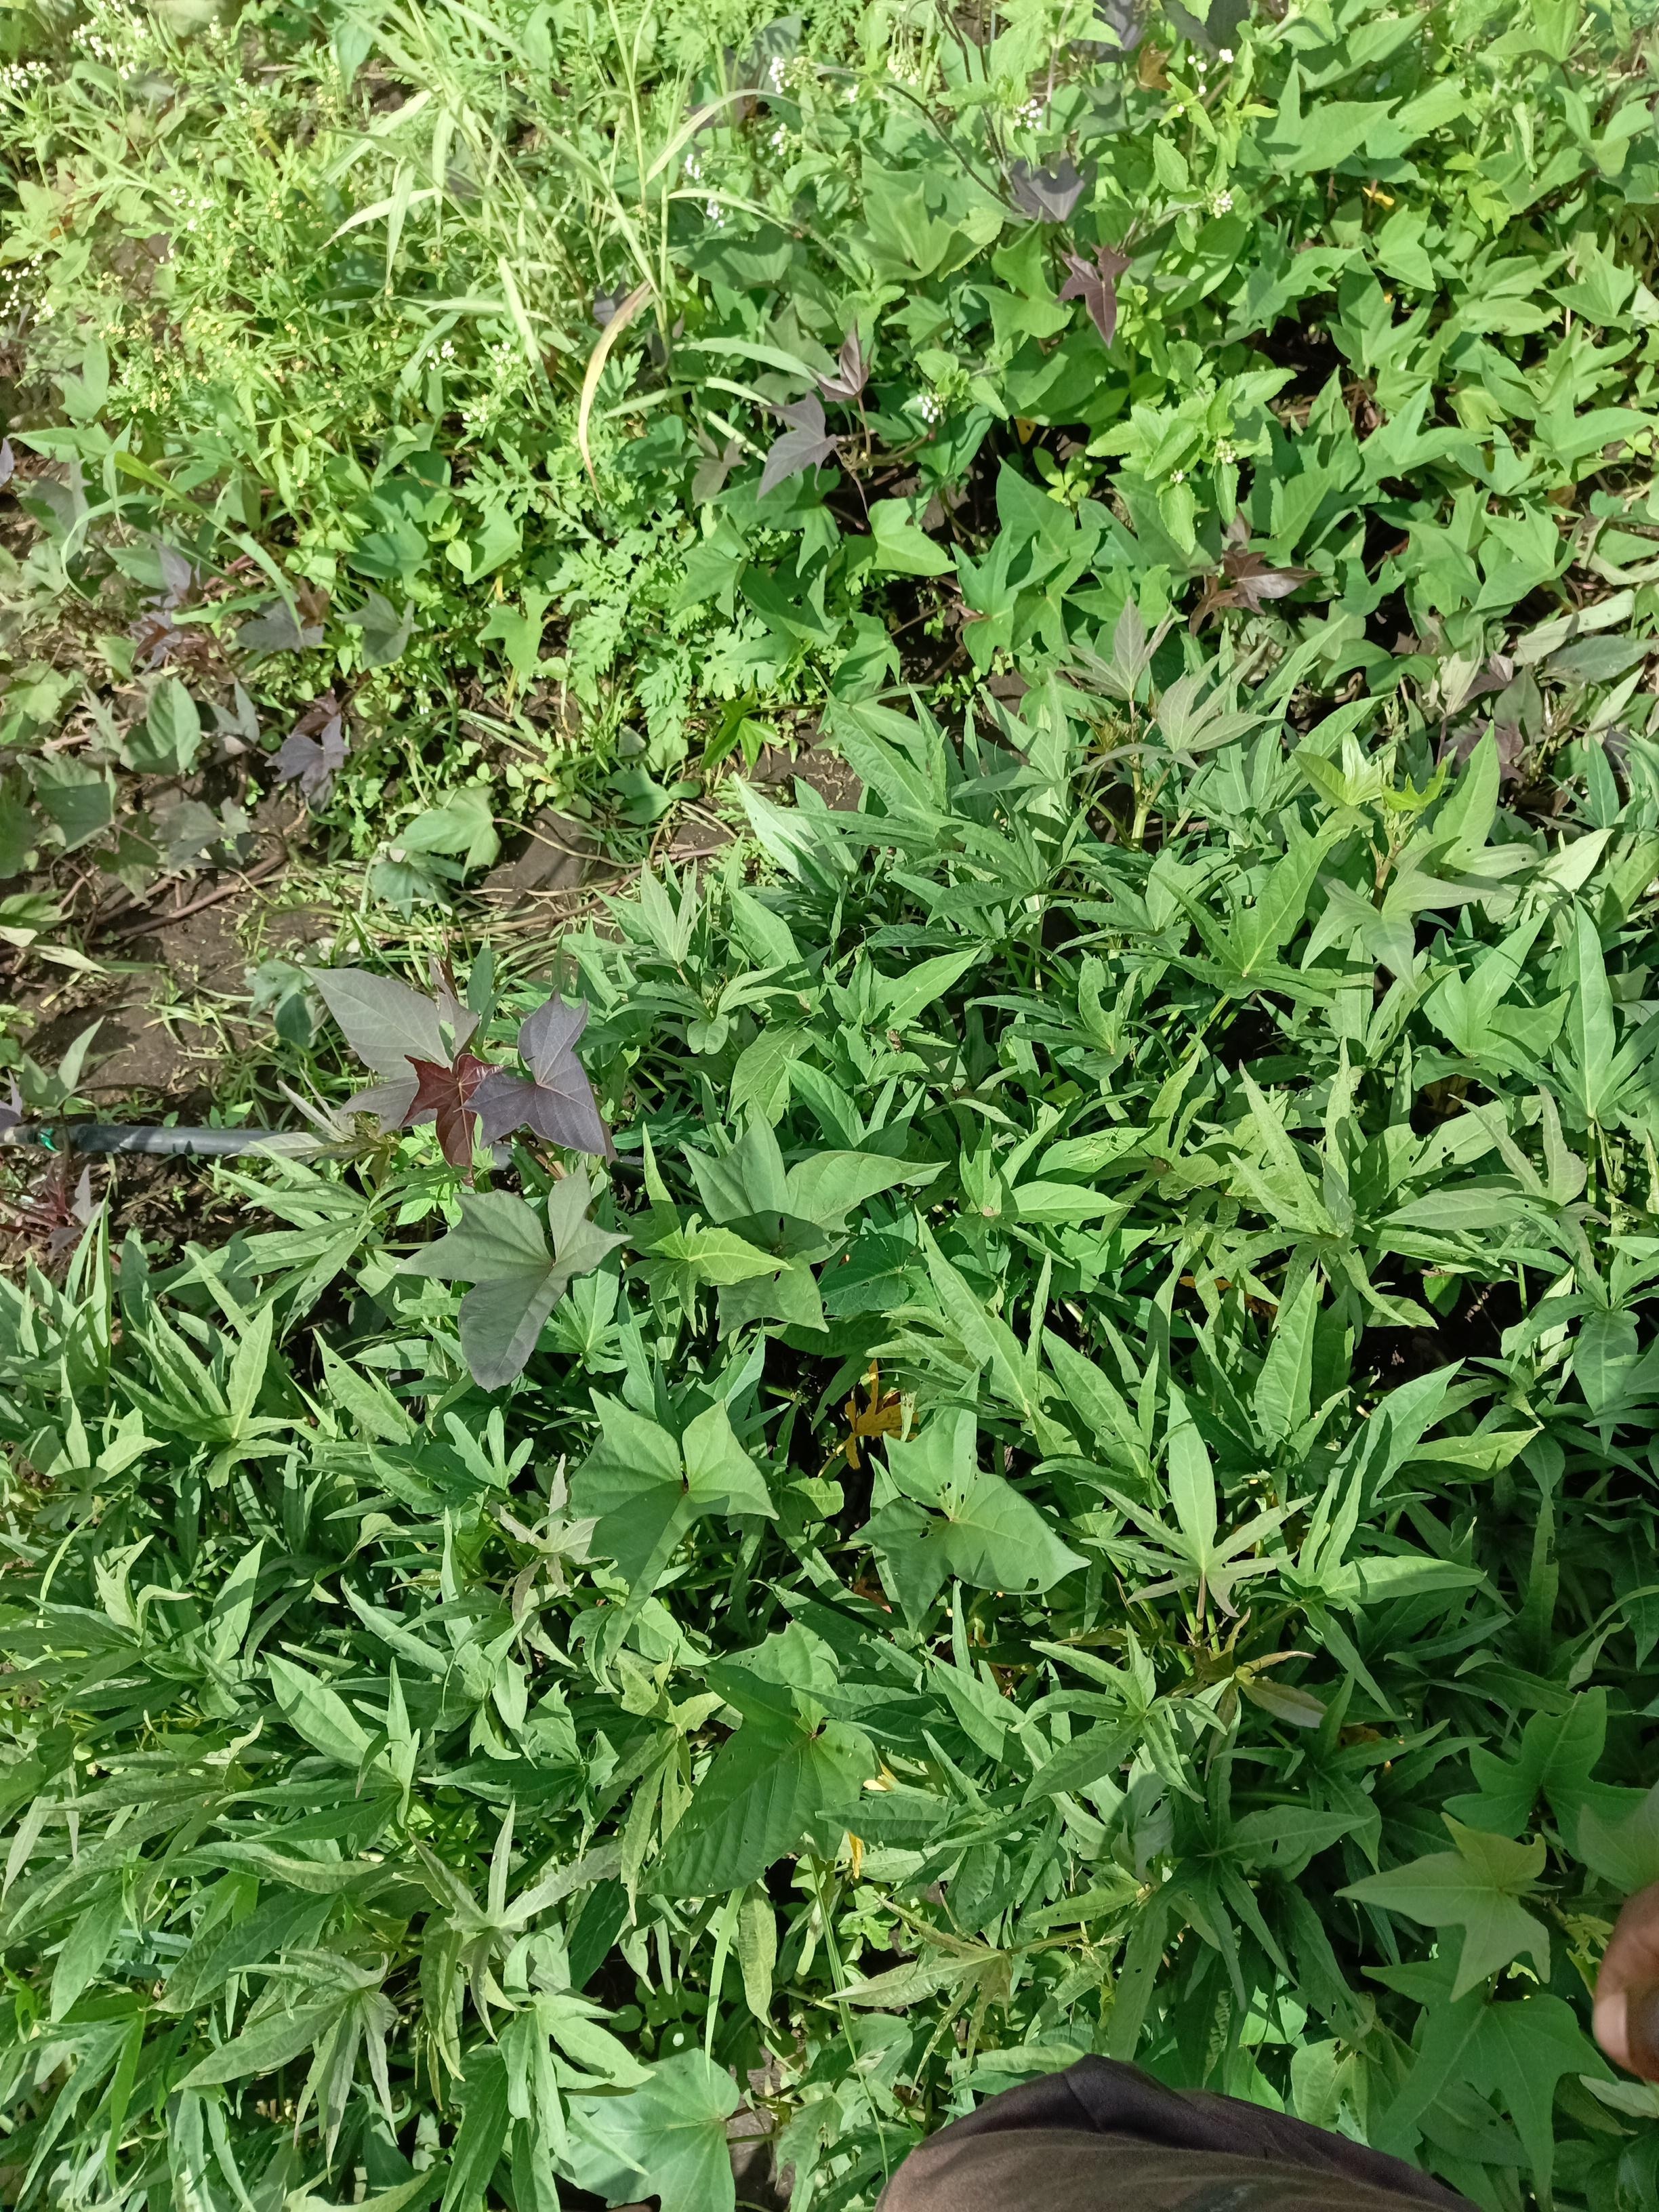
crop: sweet potato
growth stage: vegetative
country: Tanzania
